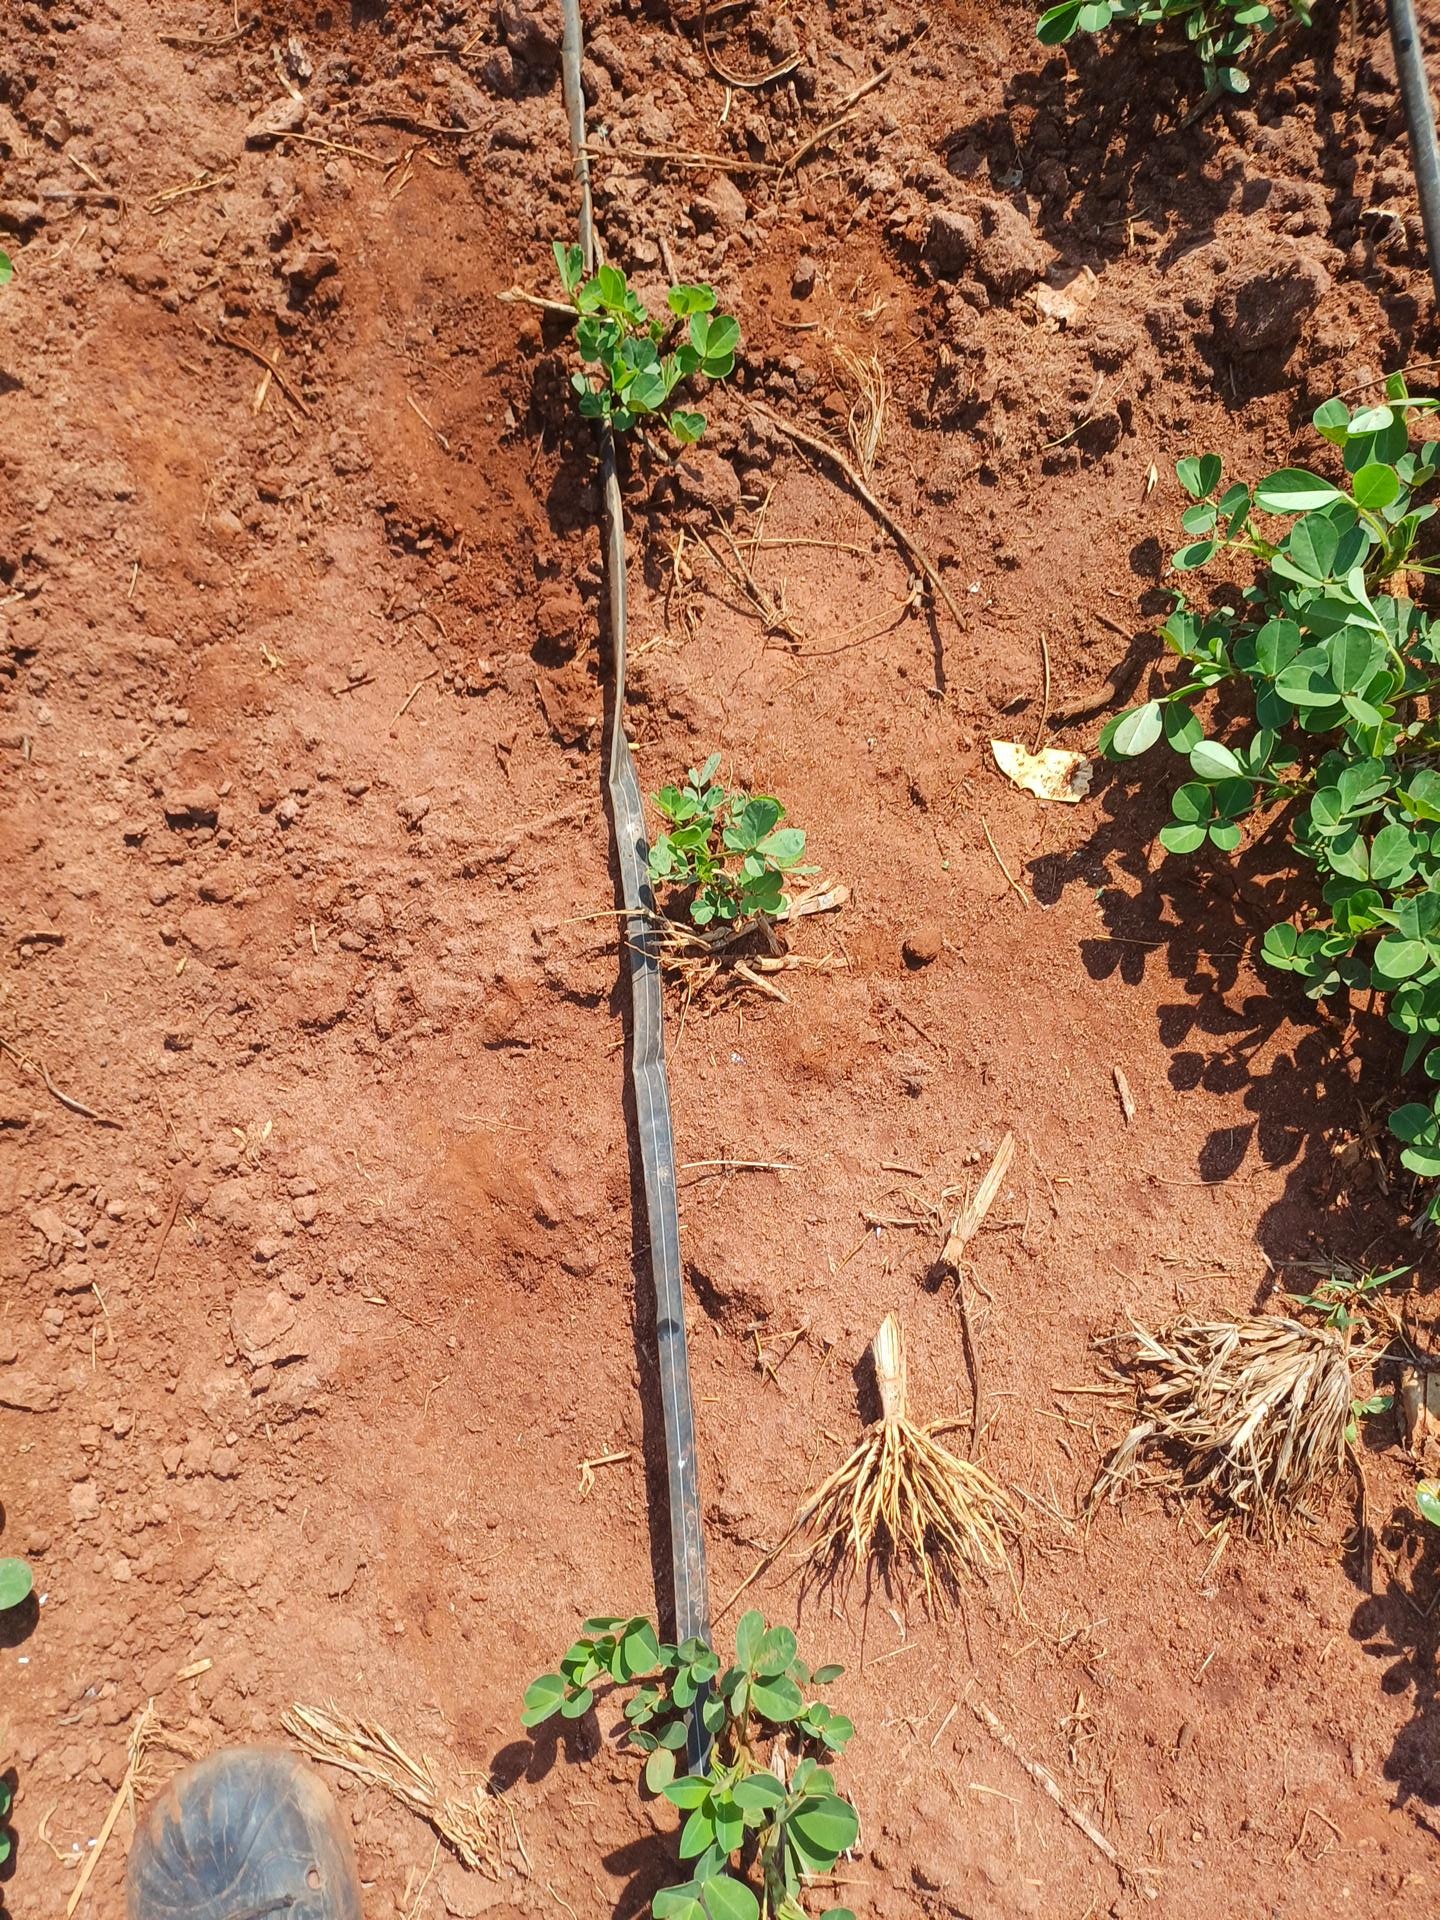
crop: groundnut
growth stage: vegetative
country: Kenya
